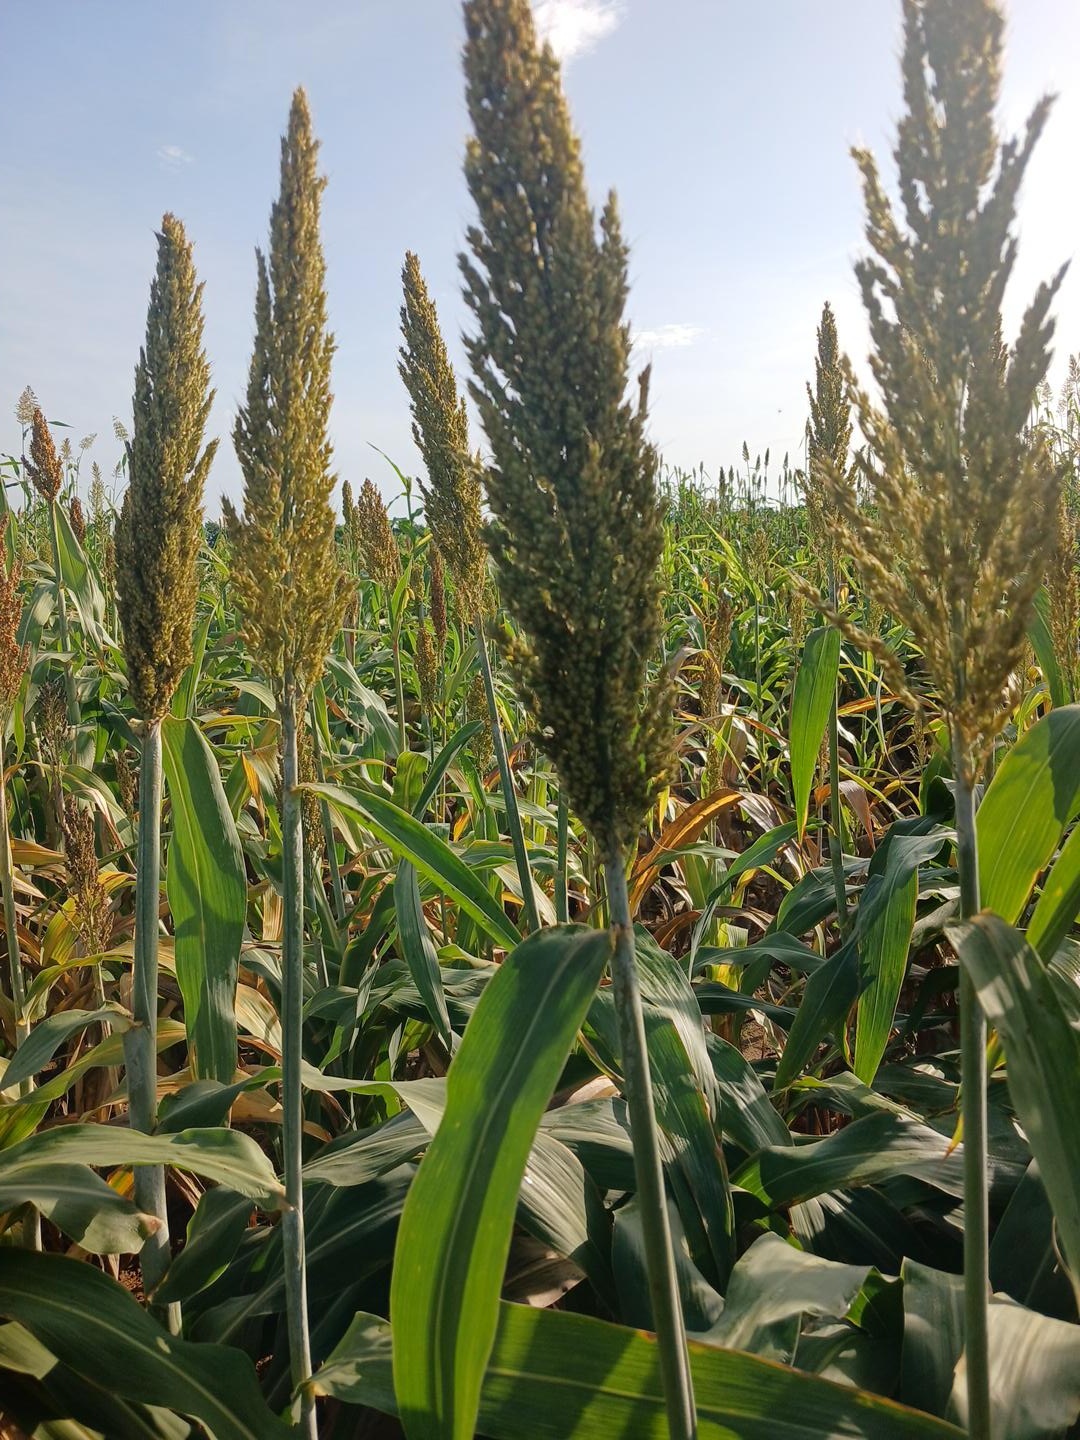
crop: sorghum
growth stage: filling grain
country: Senegal
